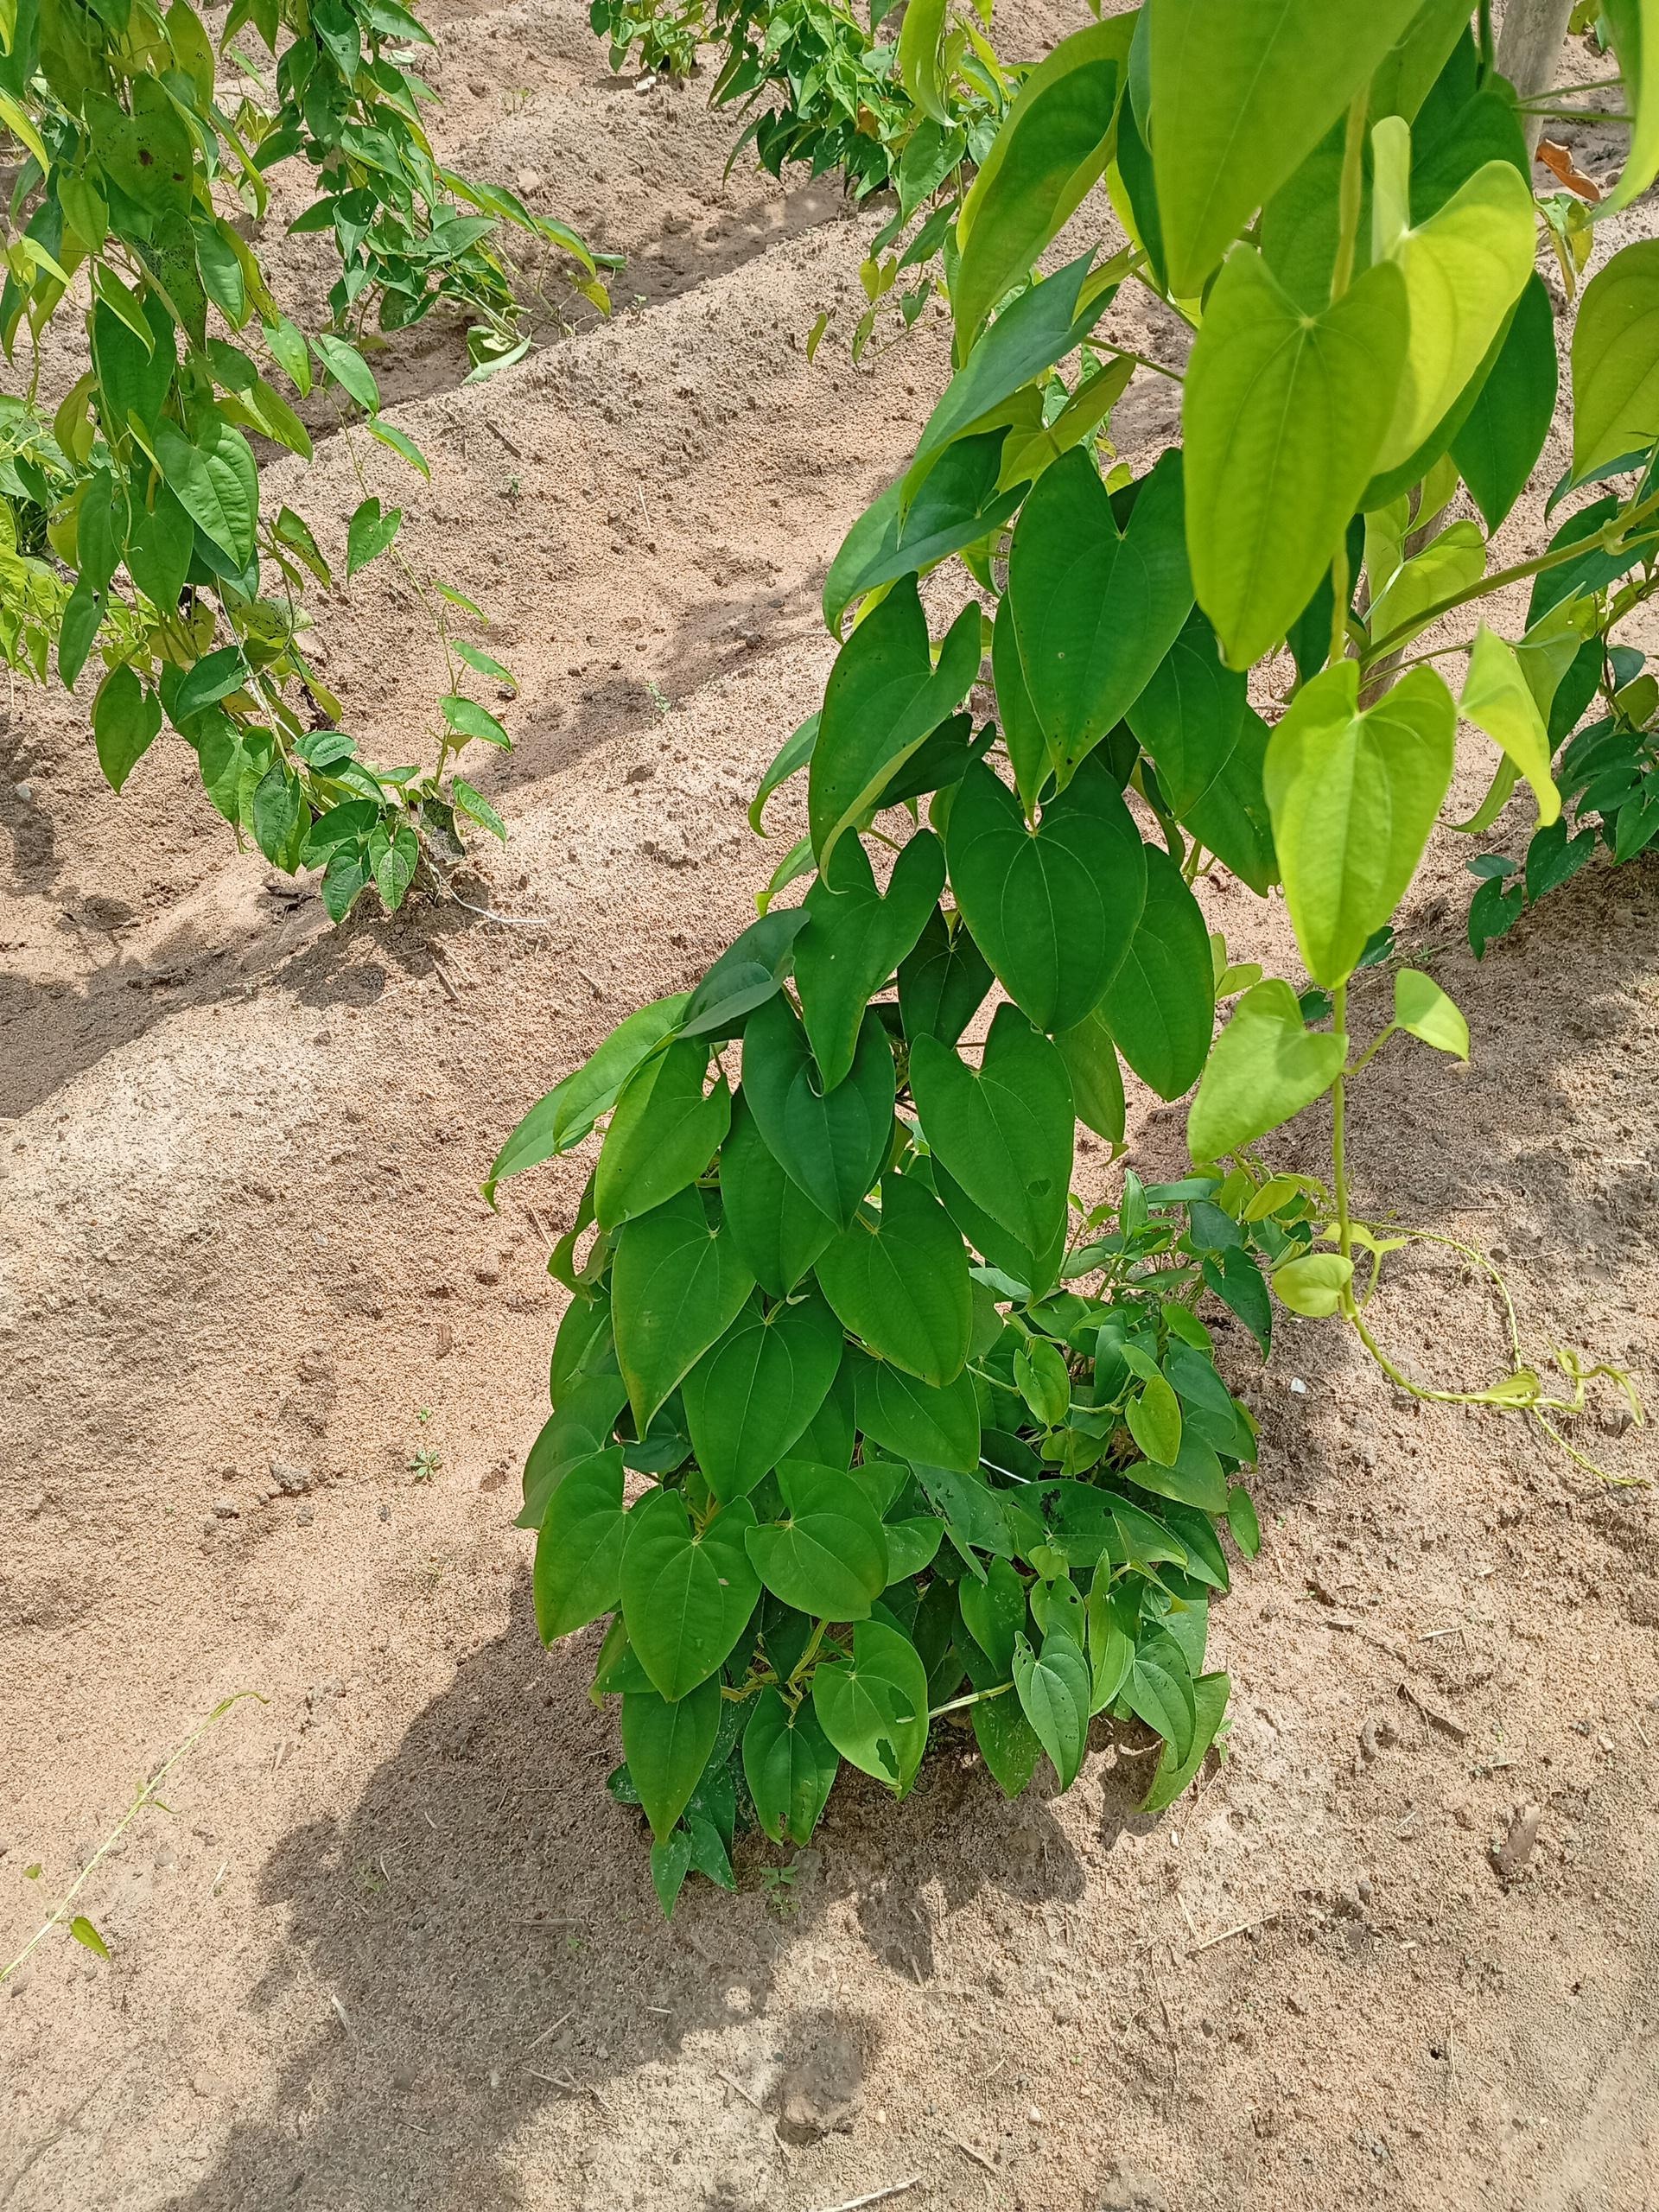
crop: yam
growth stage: vegetative
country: Nigeria
